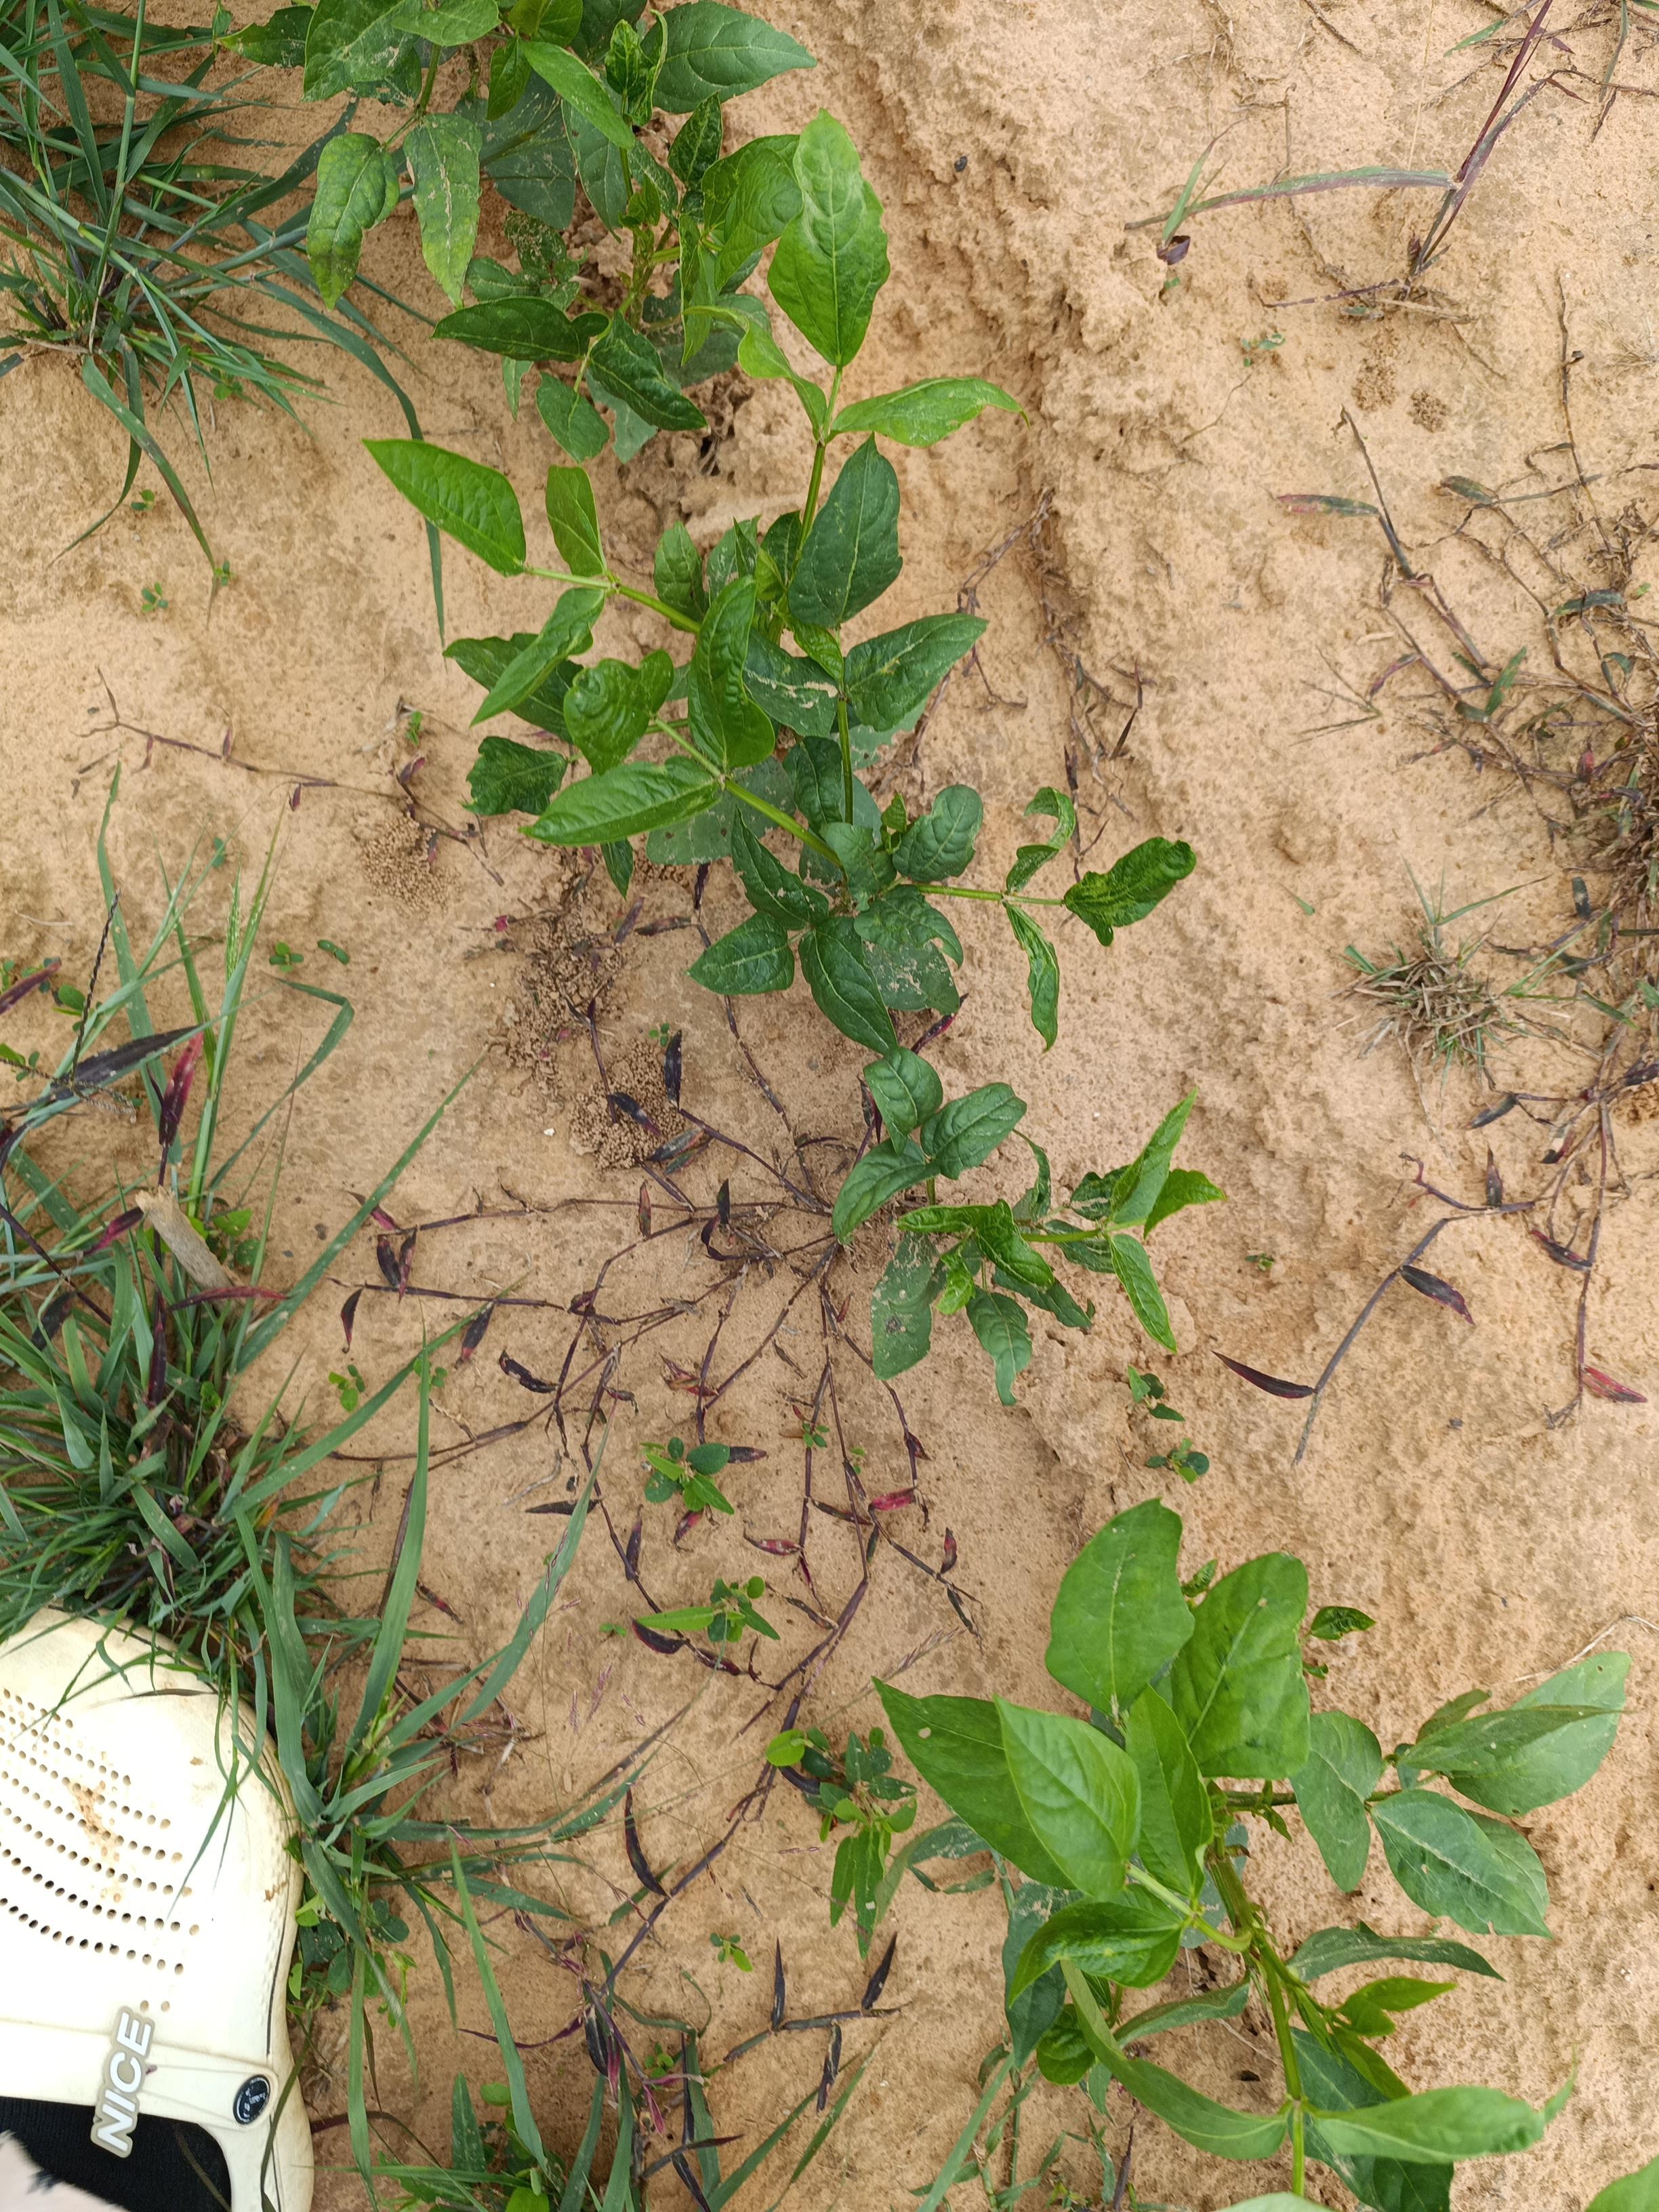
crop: cowpea
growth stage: emergence
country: Nigeria
